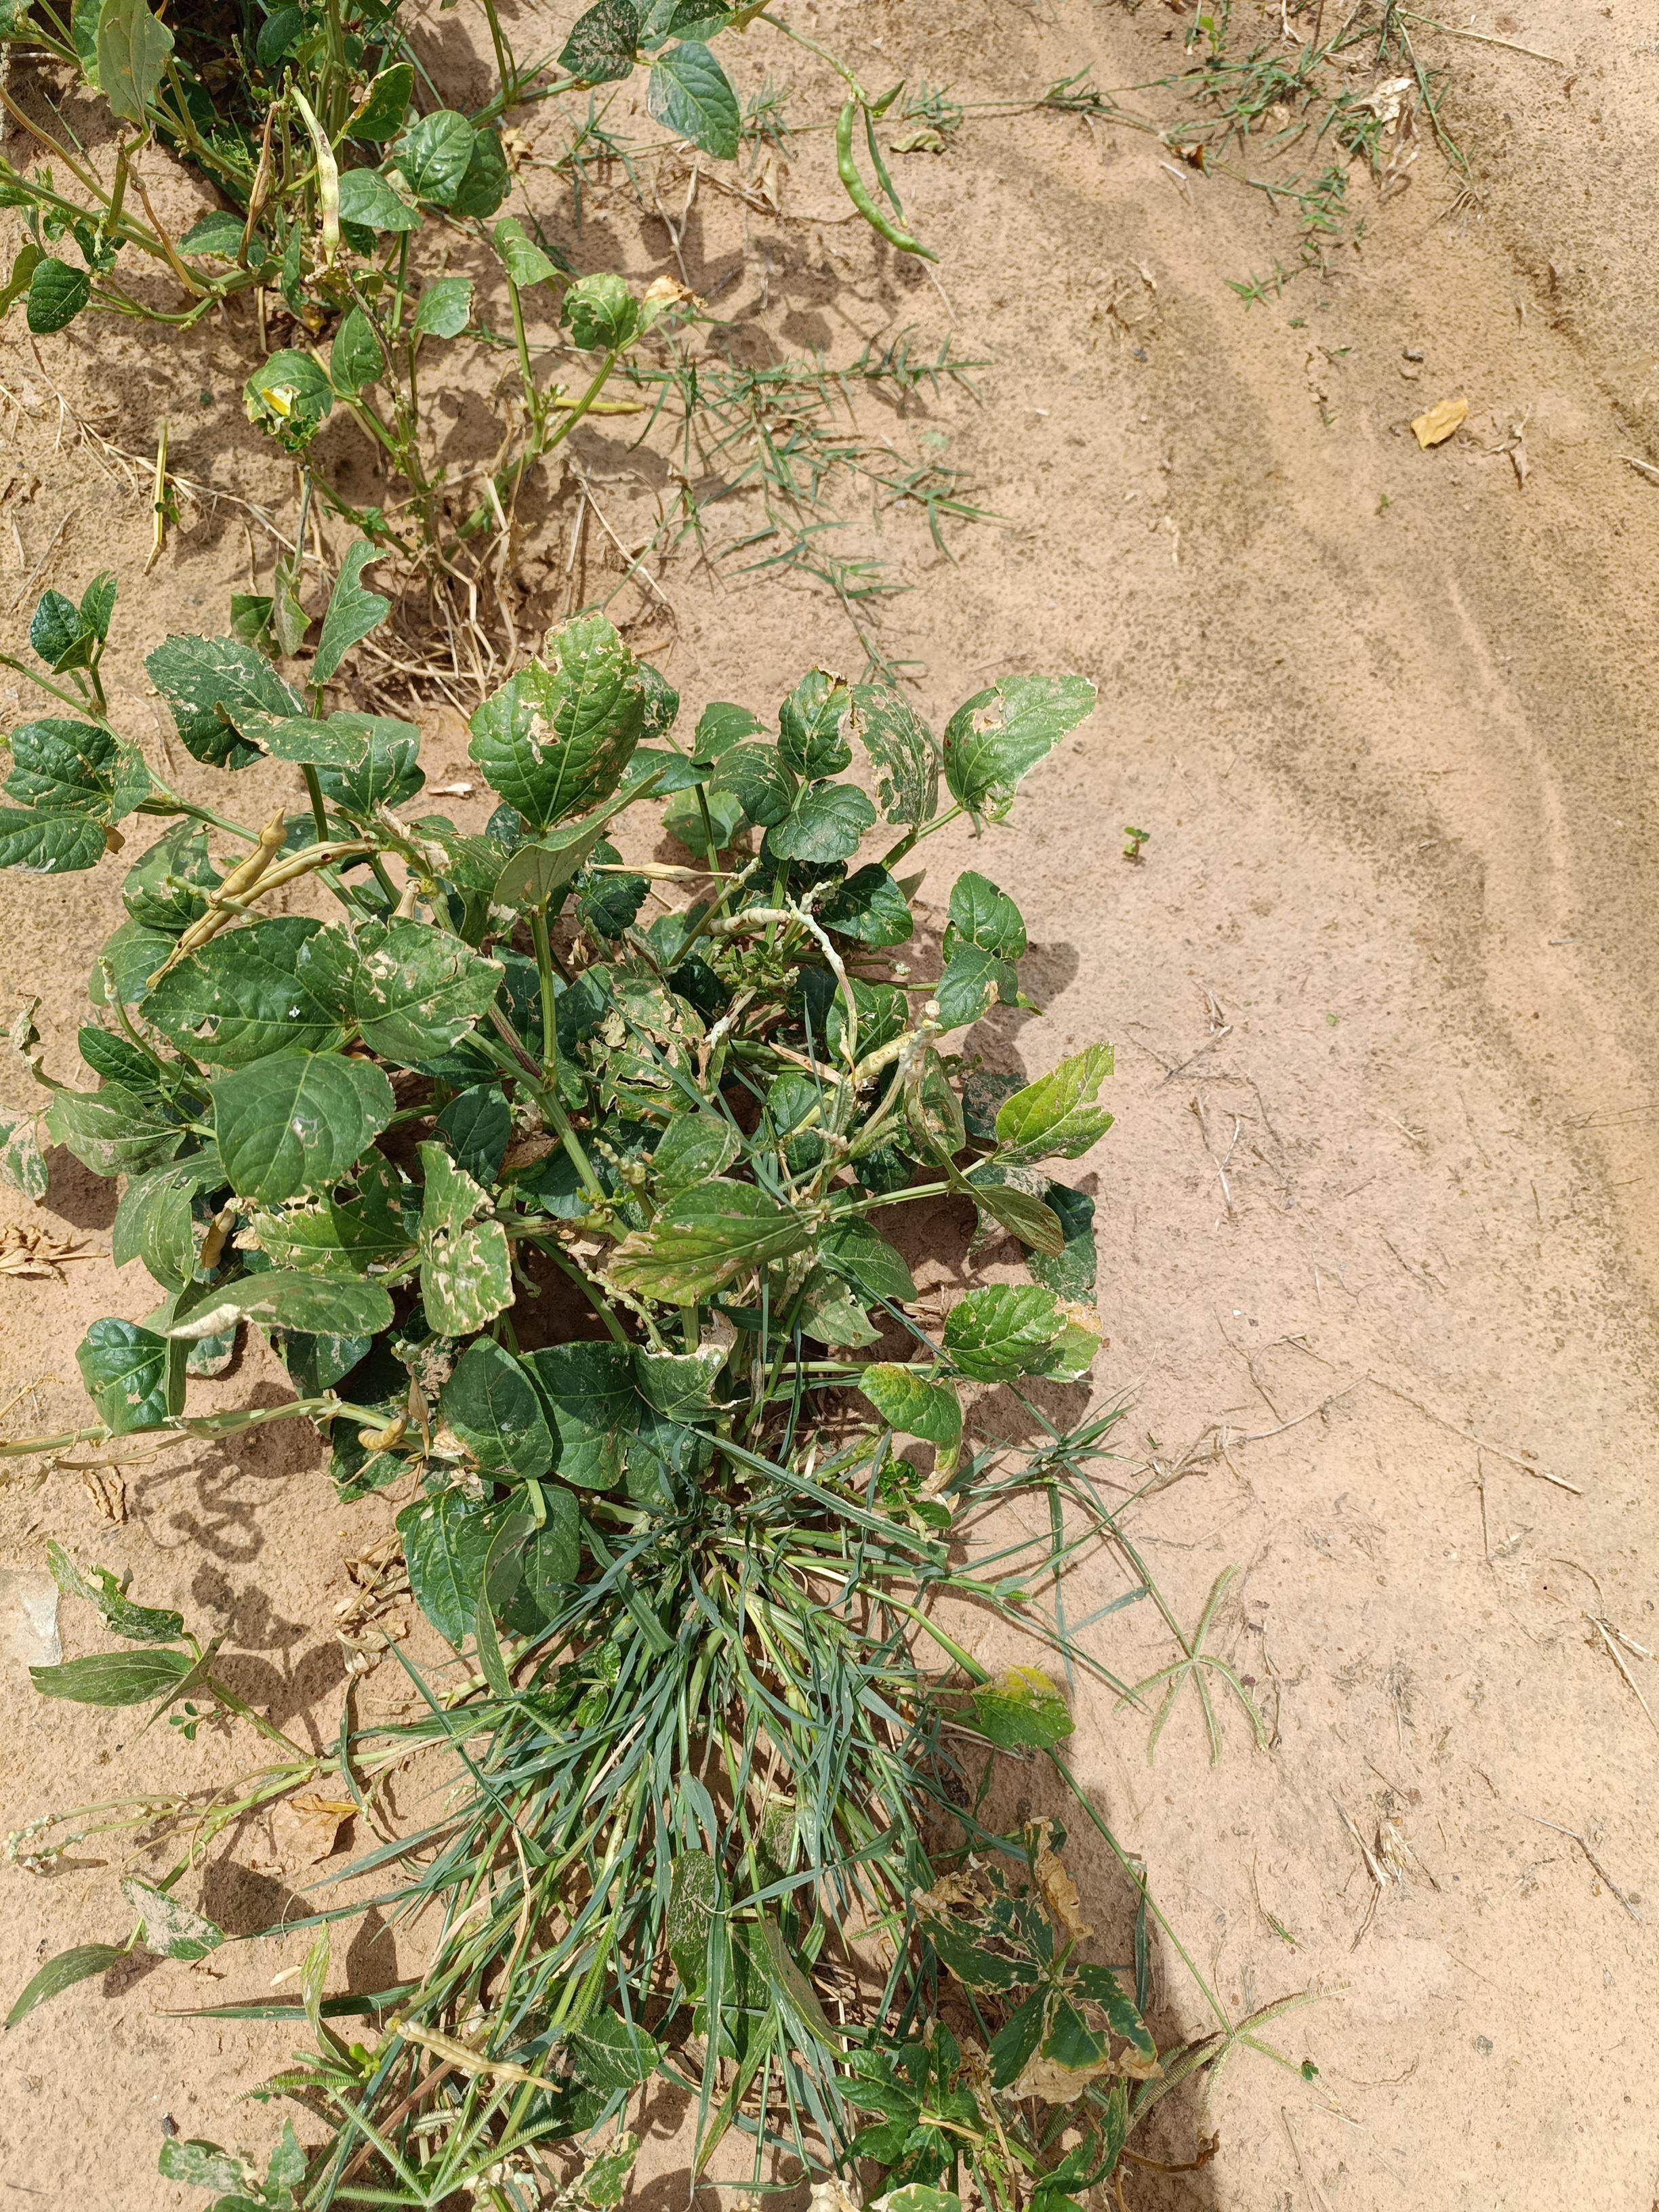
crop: cowpea
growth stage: development pod
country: Nigeria
